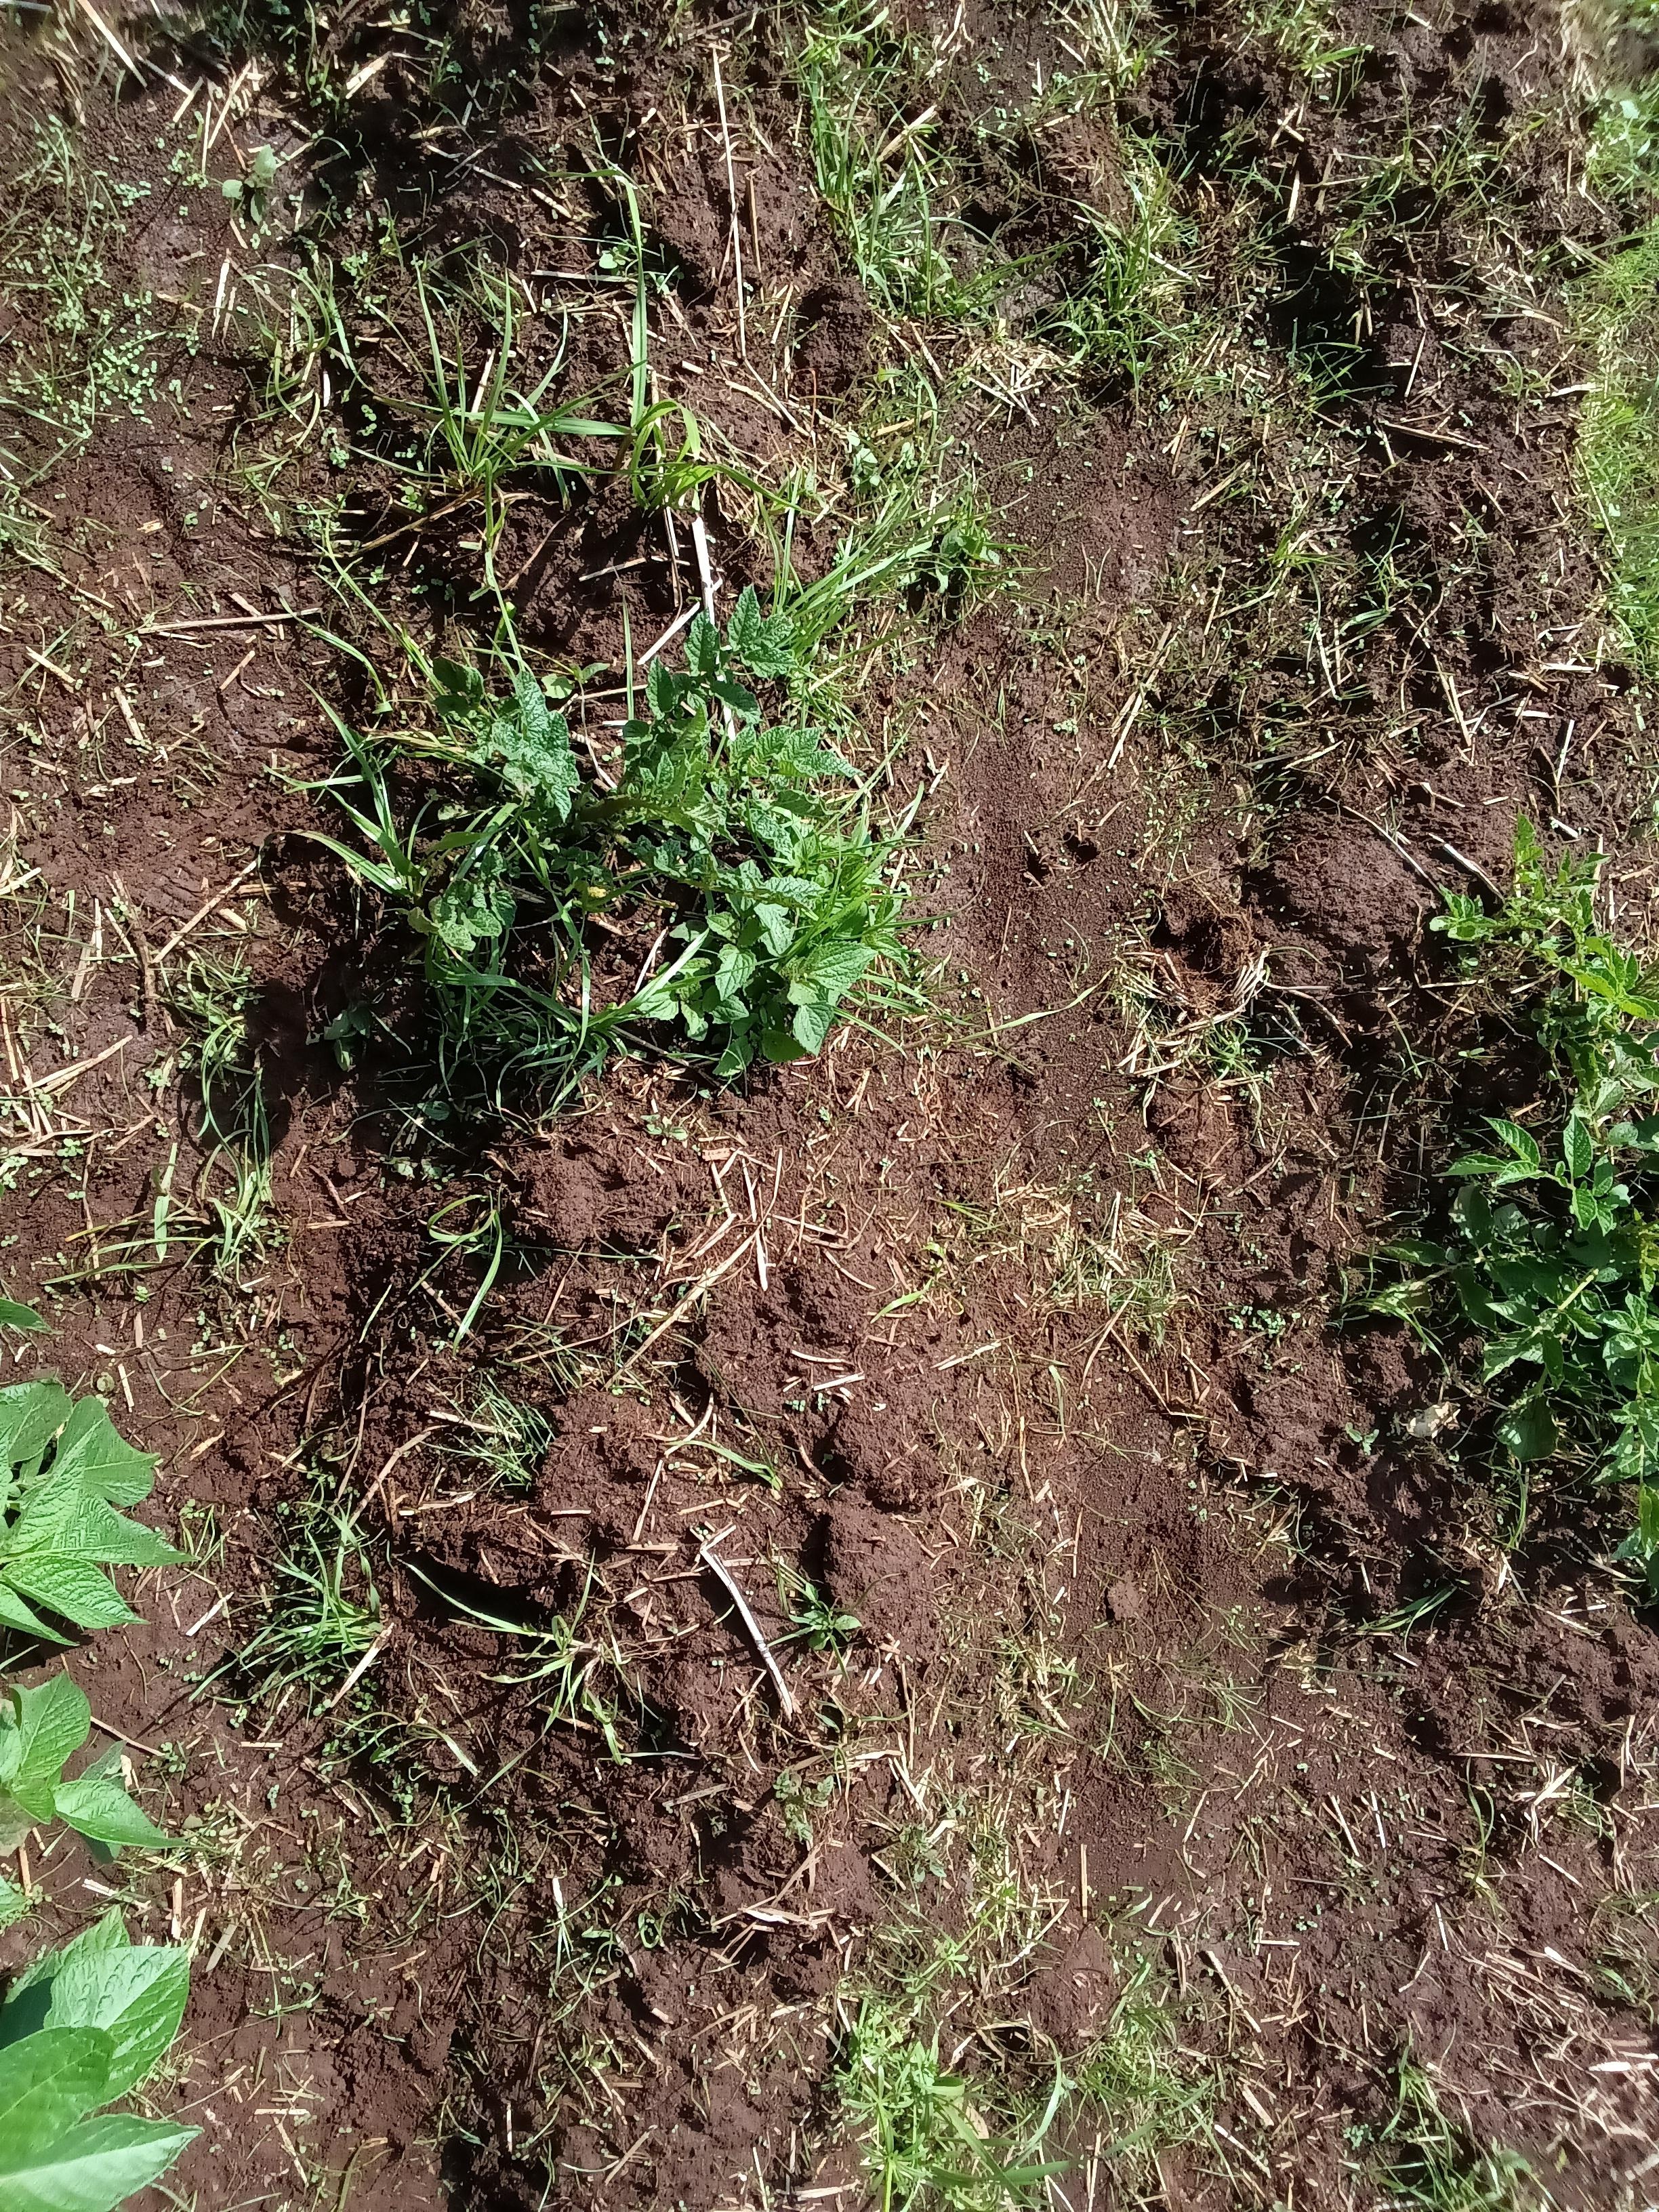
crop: potato
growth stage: vegetative
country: Kenya
